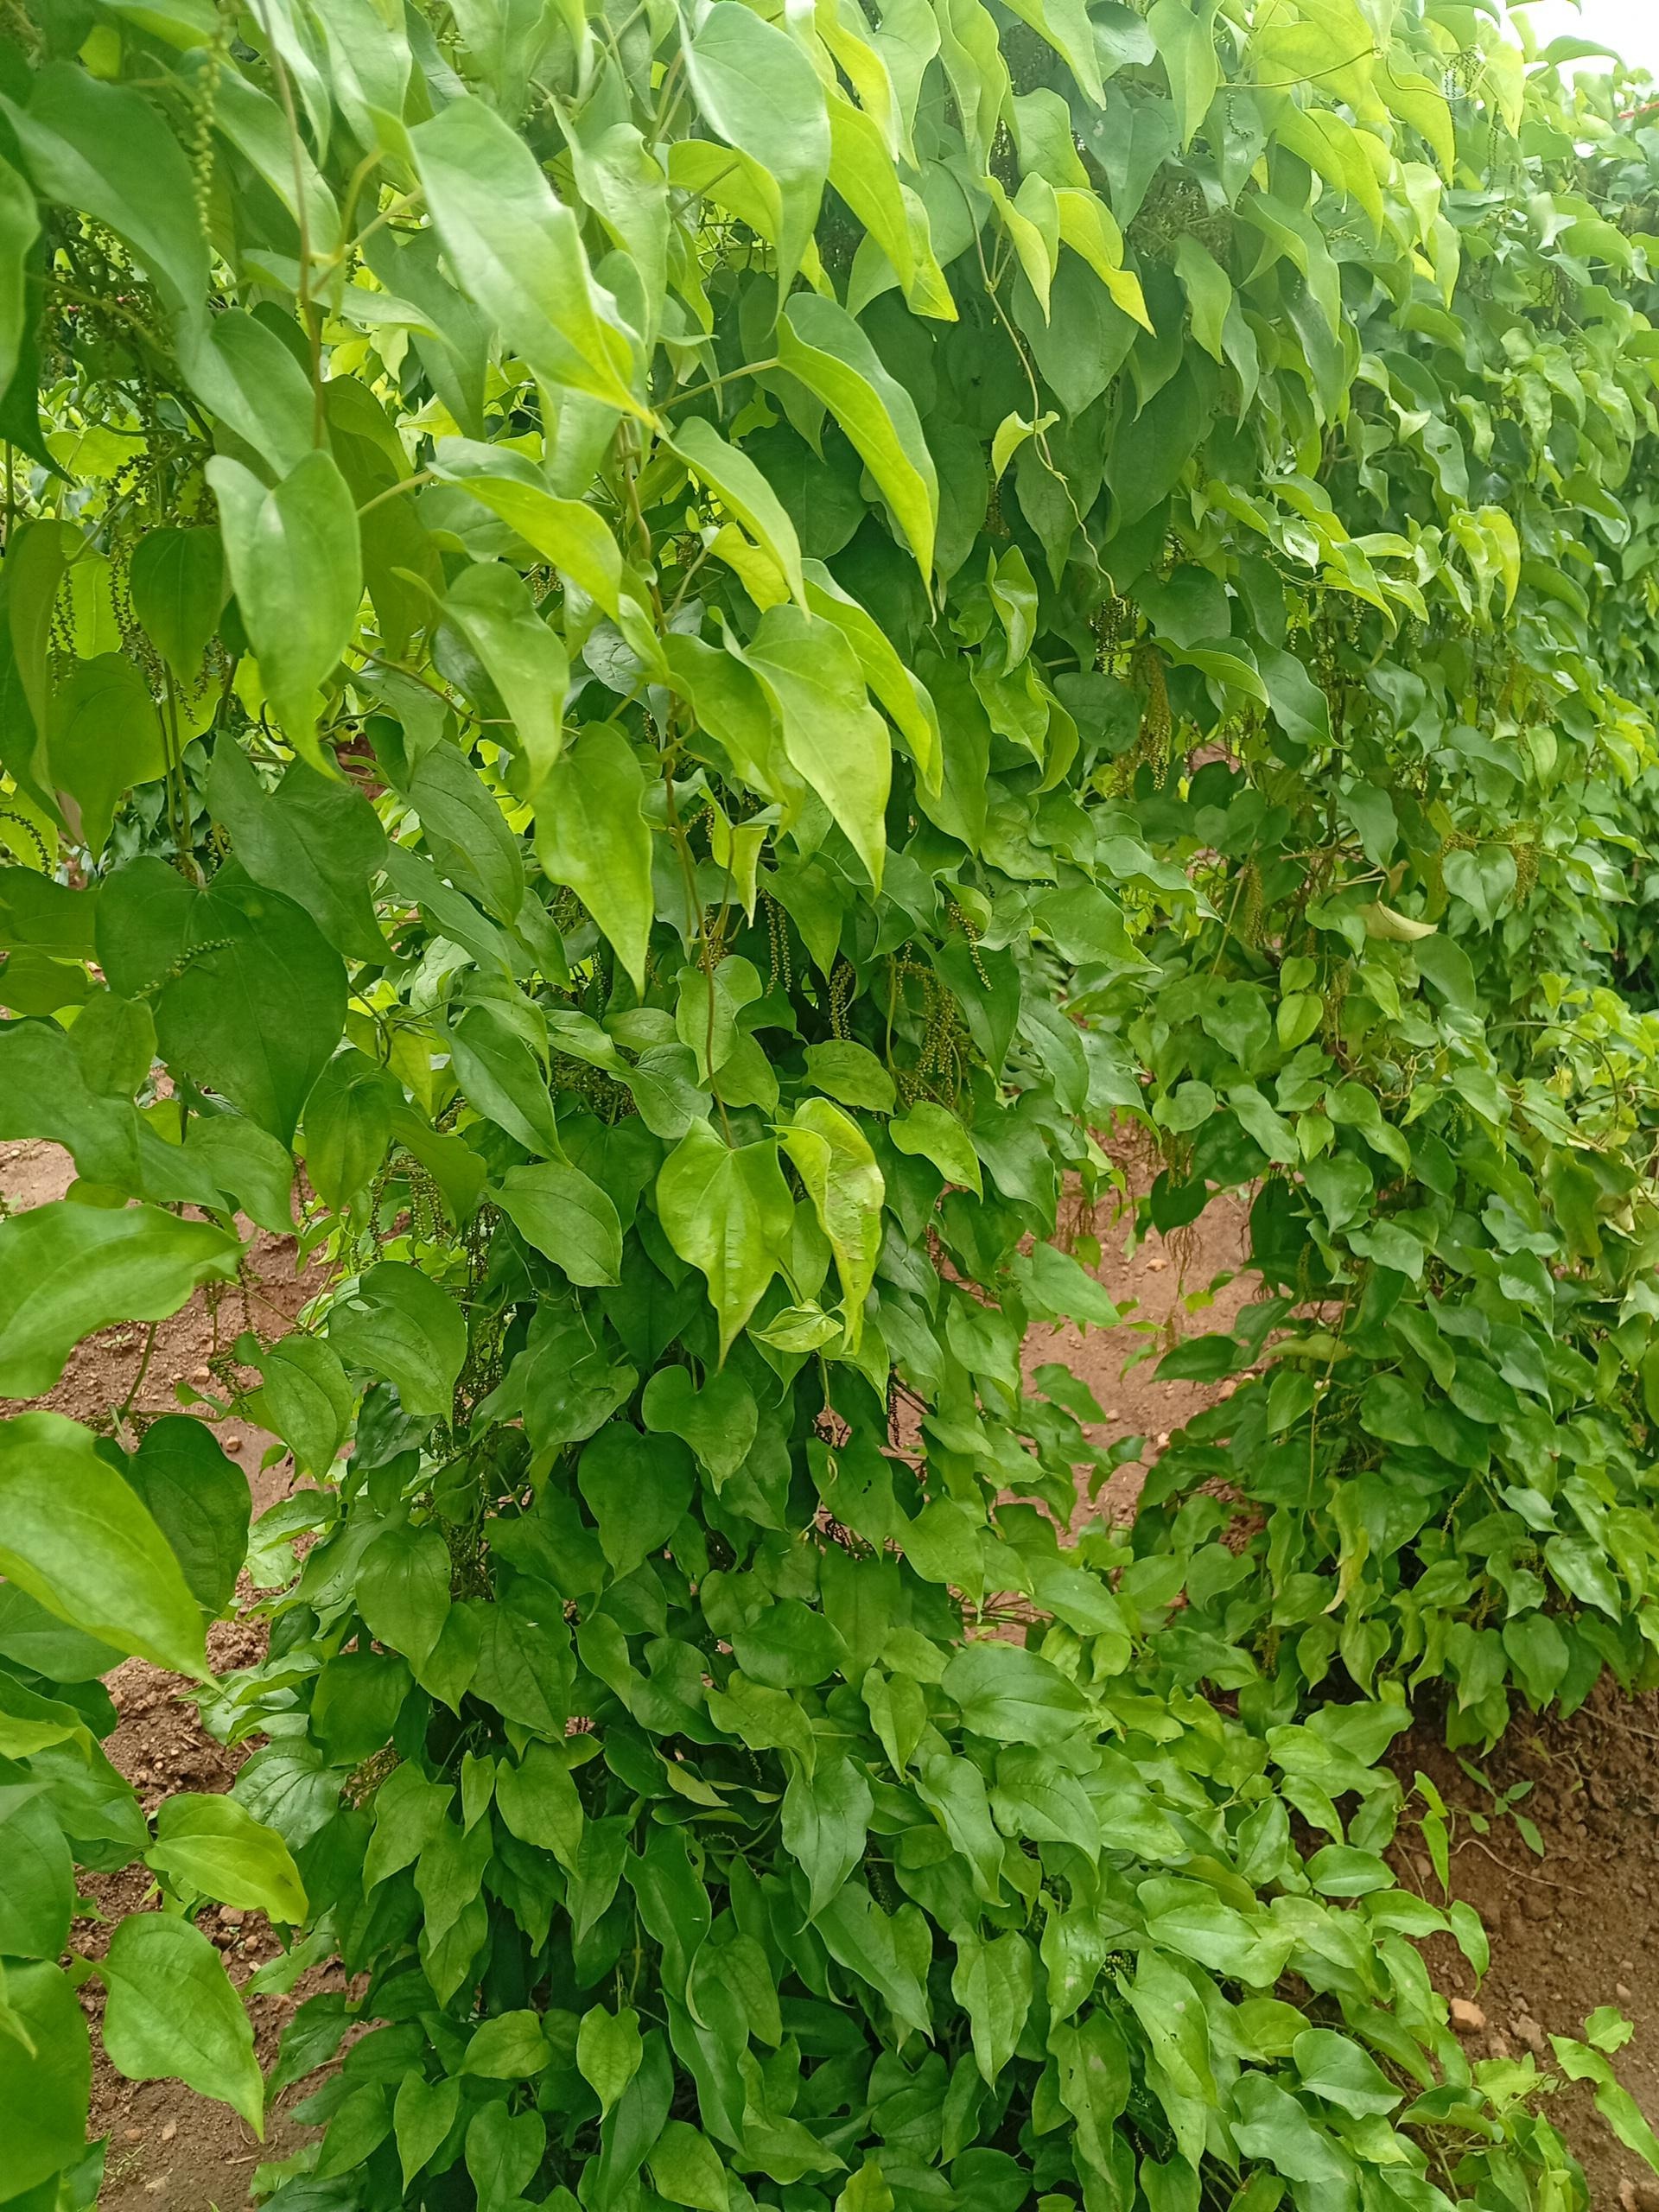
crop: yam
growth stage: vegetative
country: Nigeria
